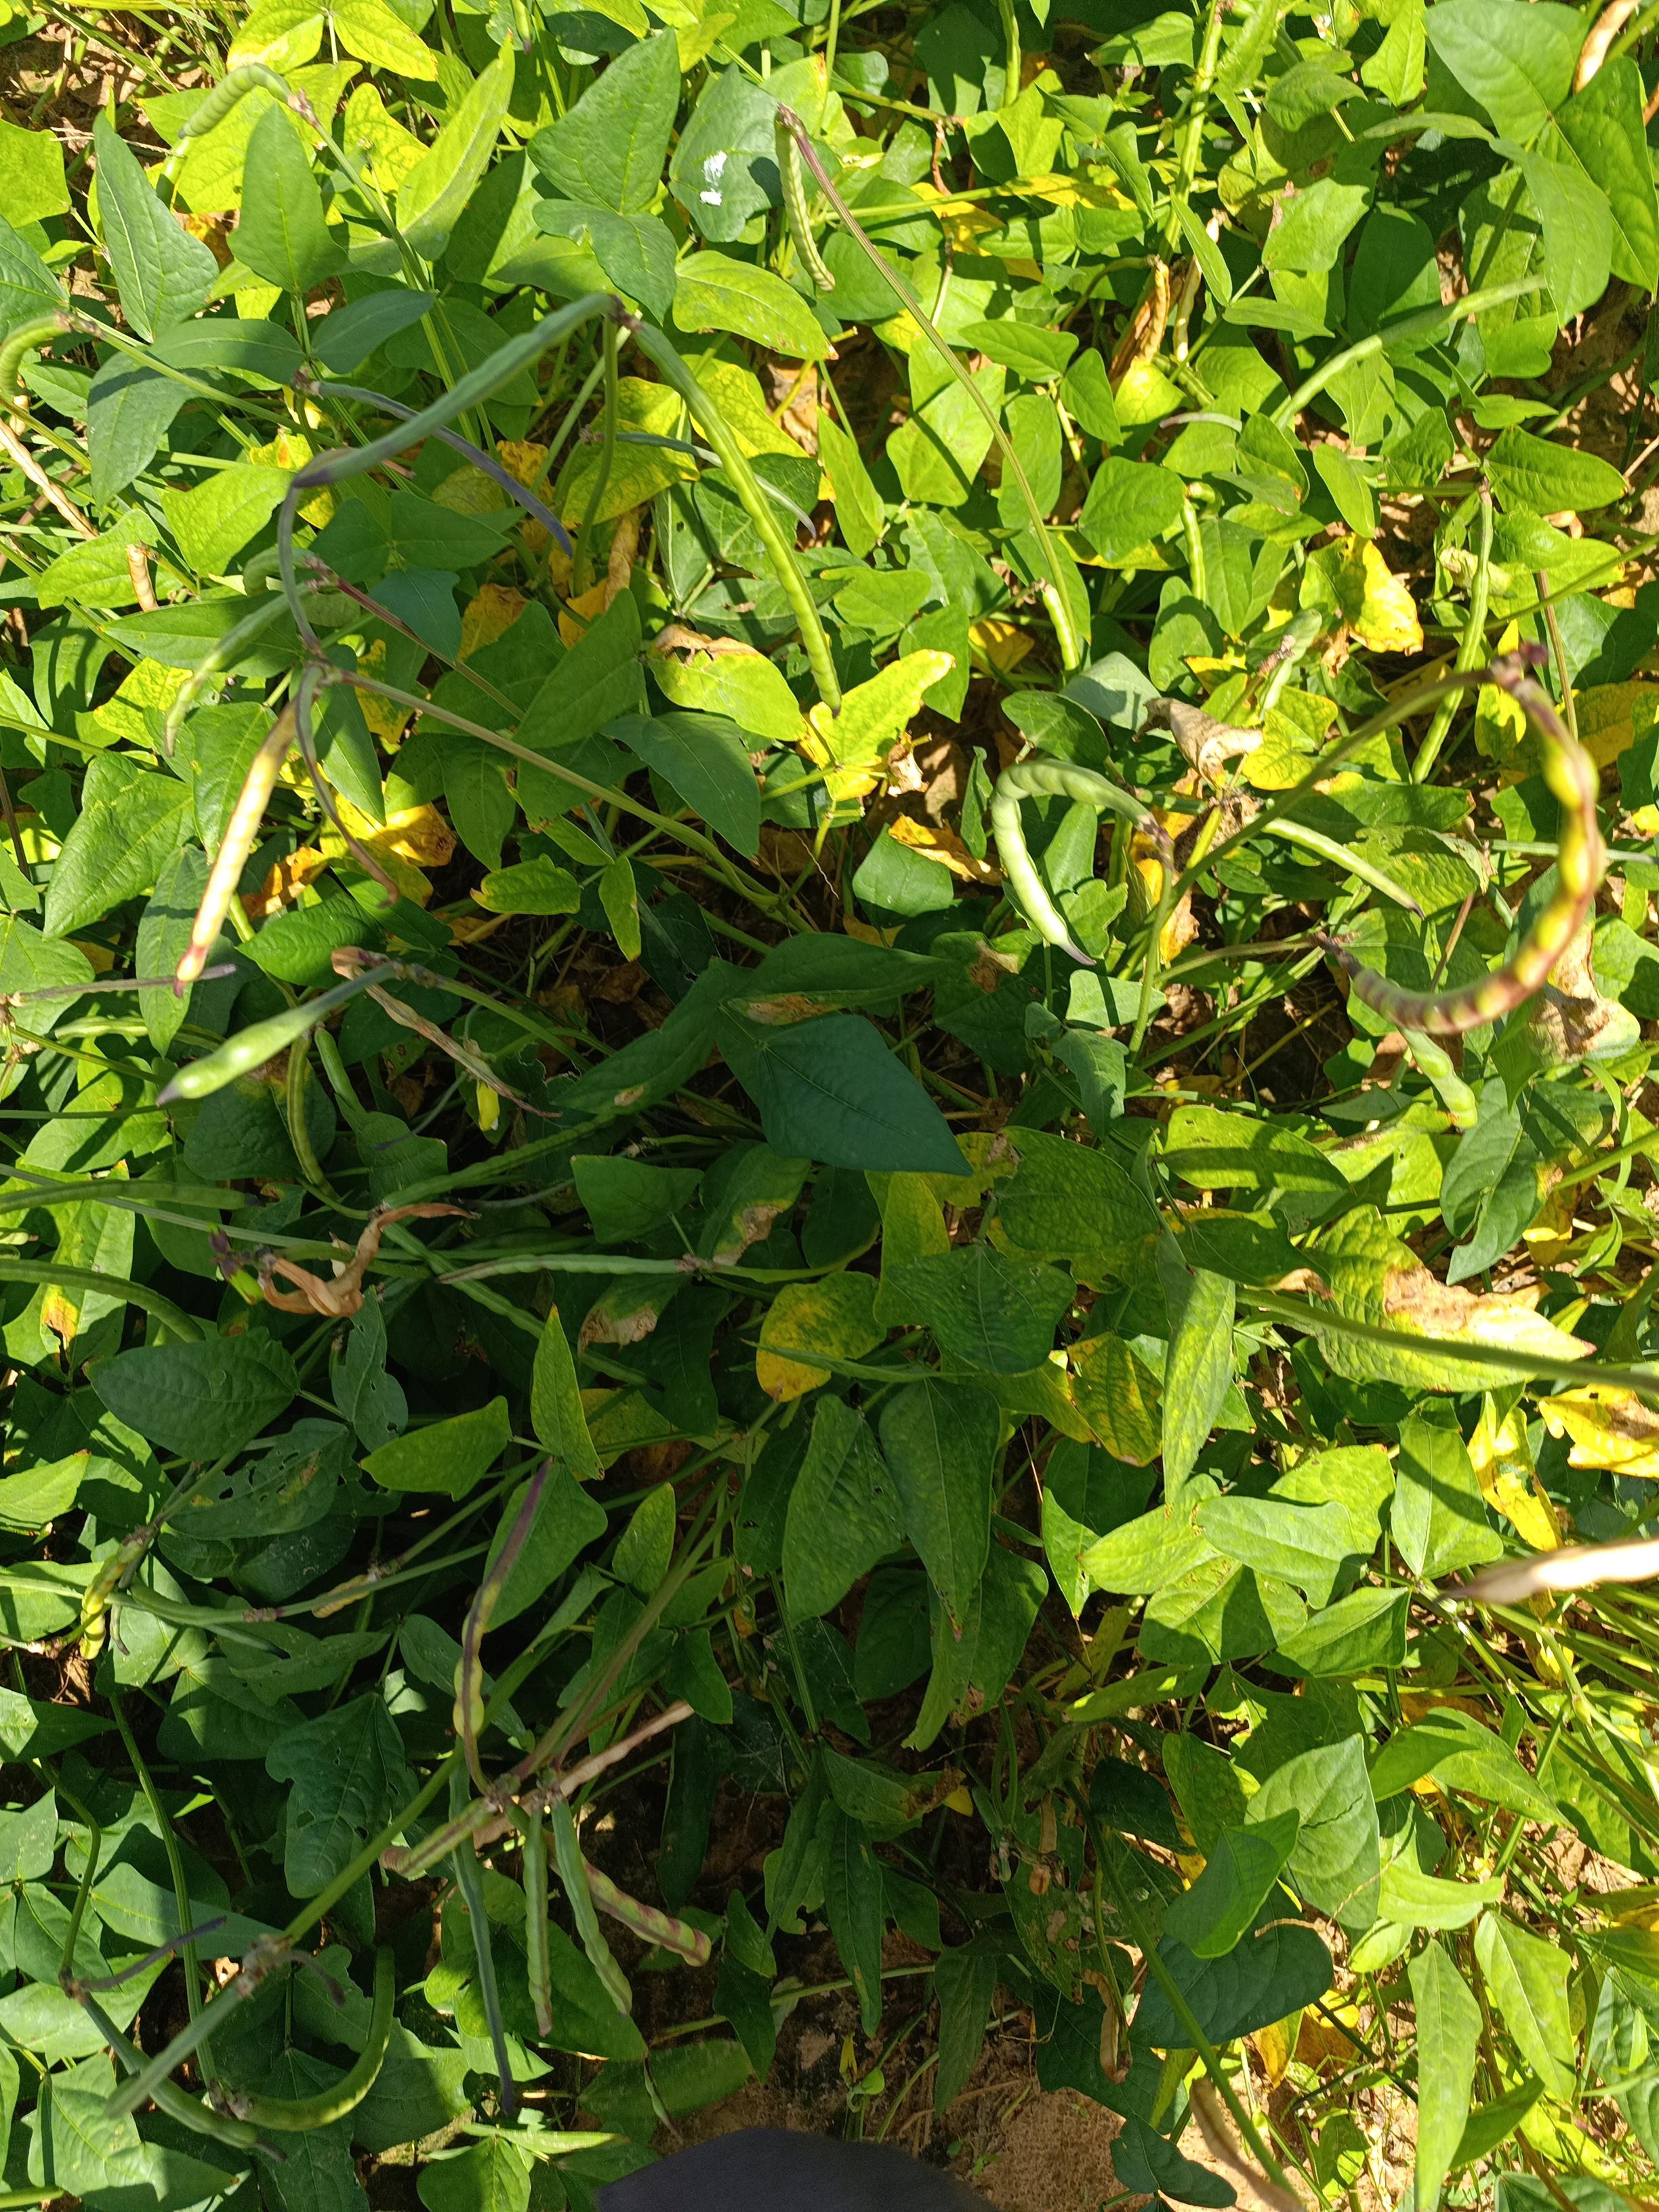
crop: cowpea
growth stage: maturity
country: Nigeria
